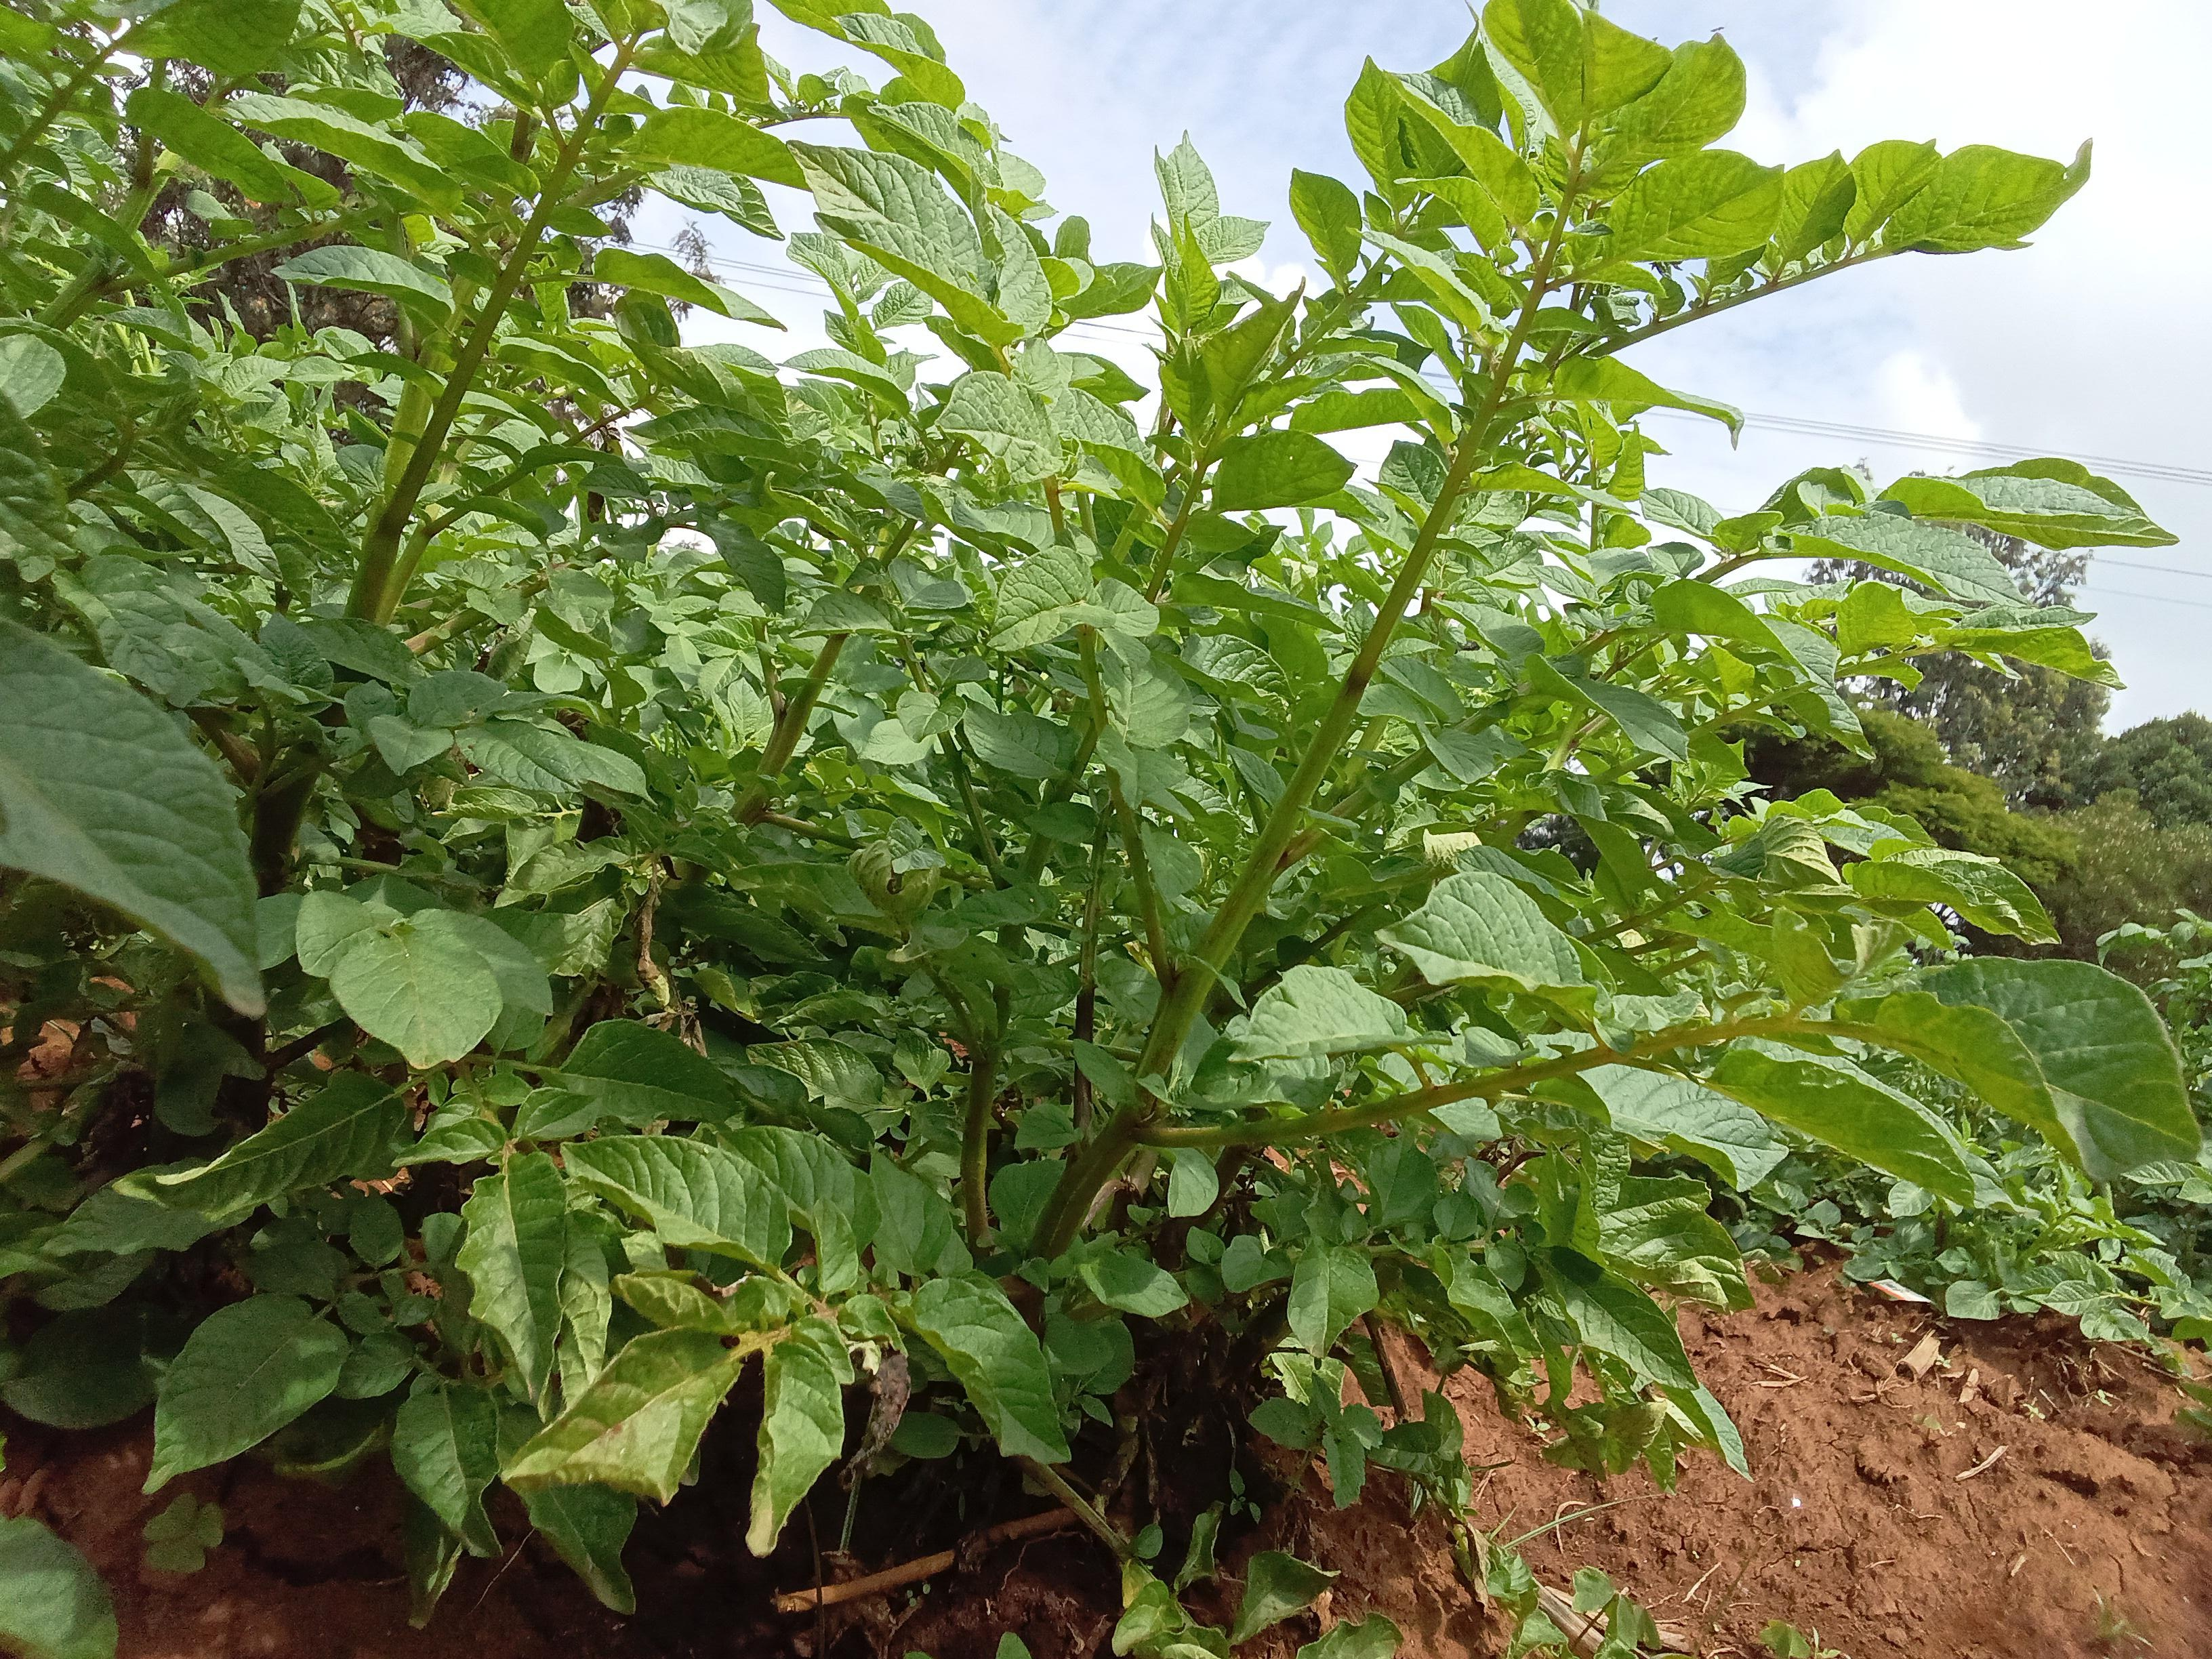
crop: potato
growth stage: vegetative
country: Kenya
